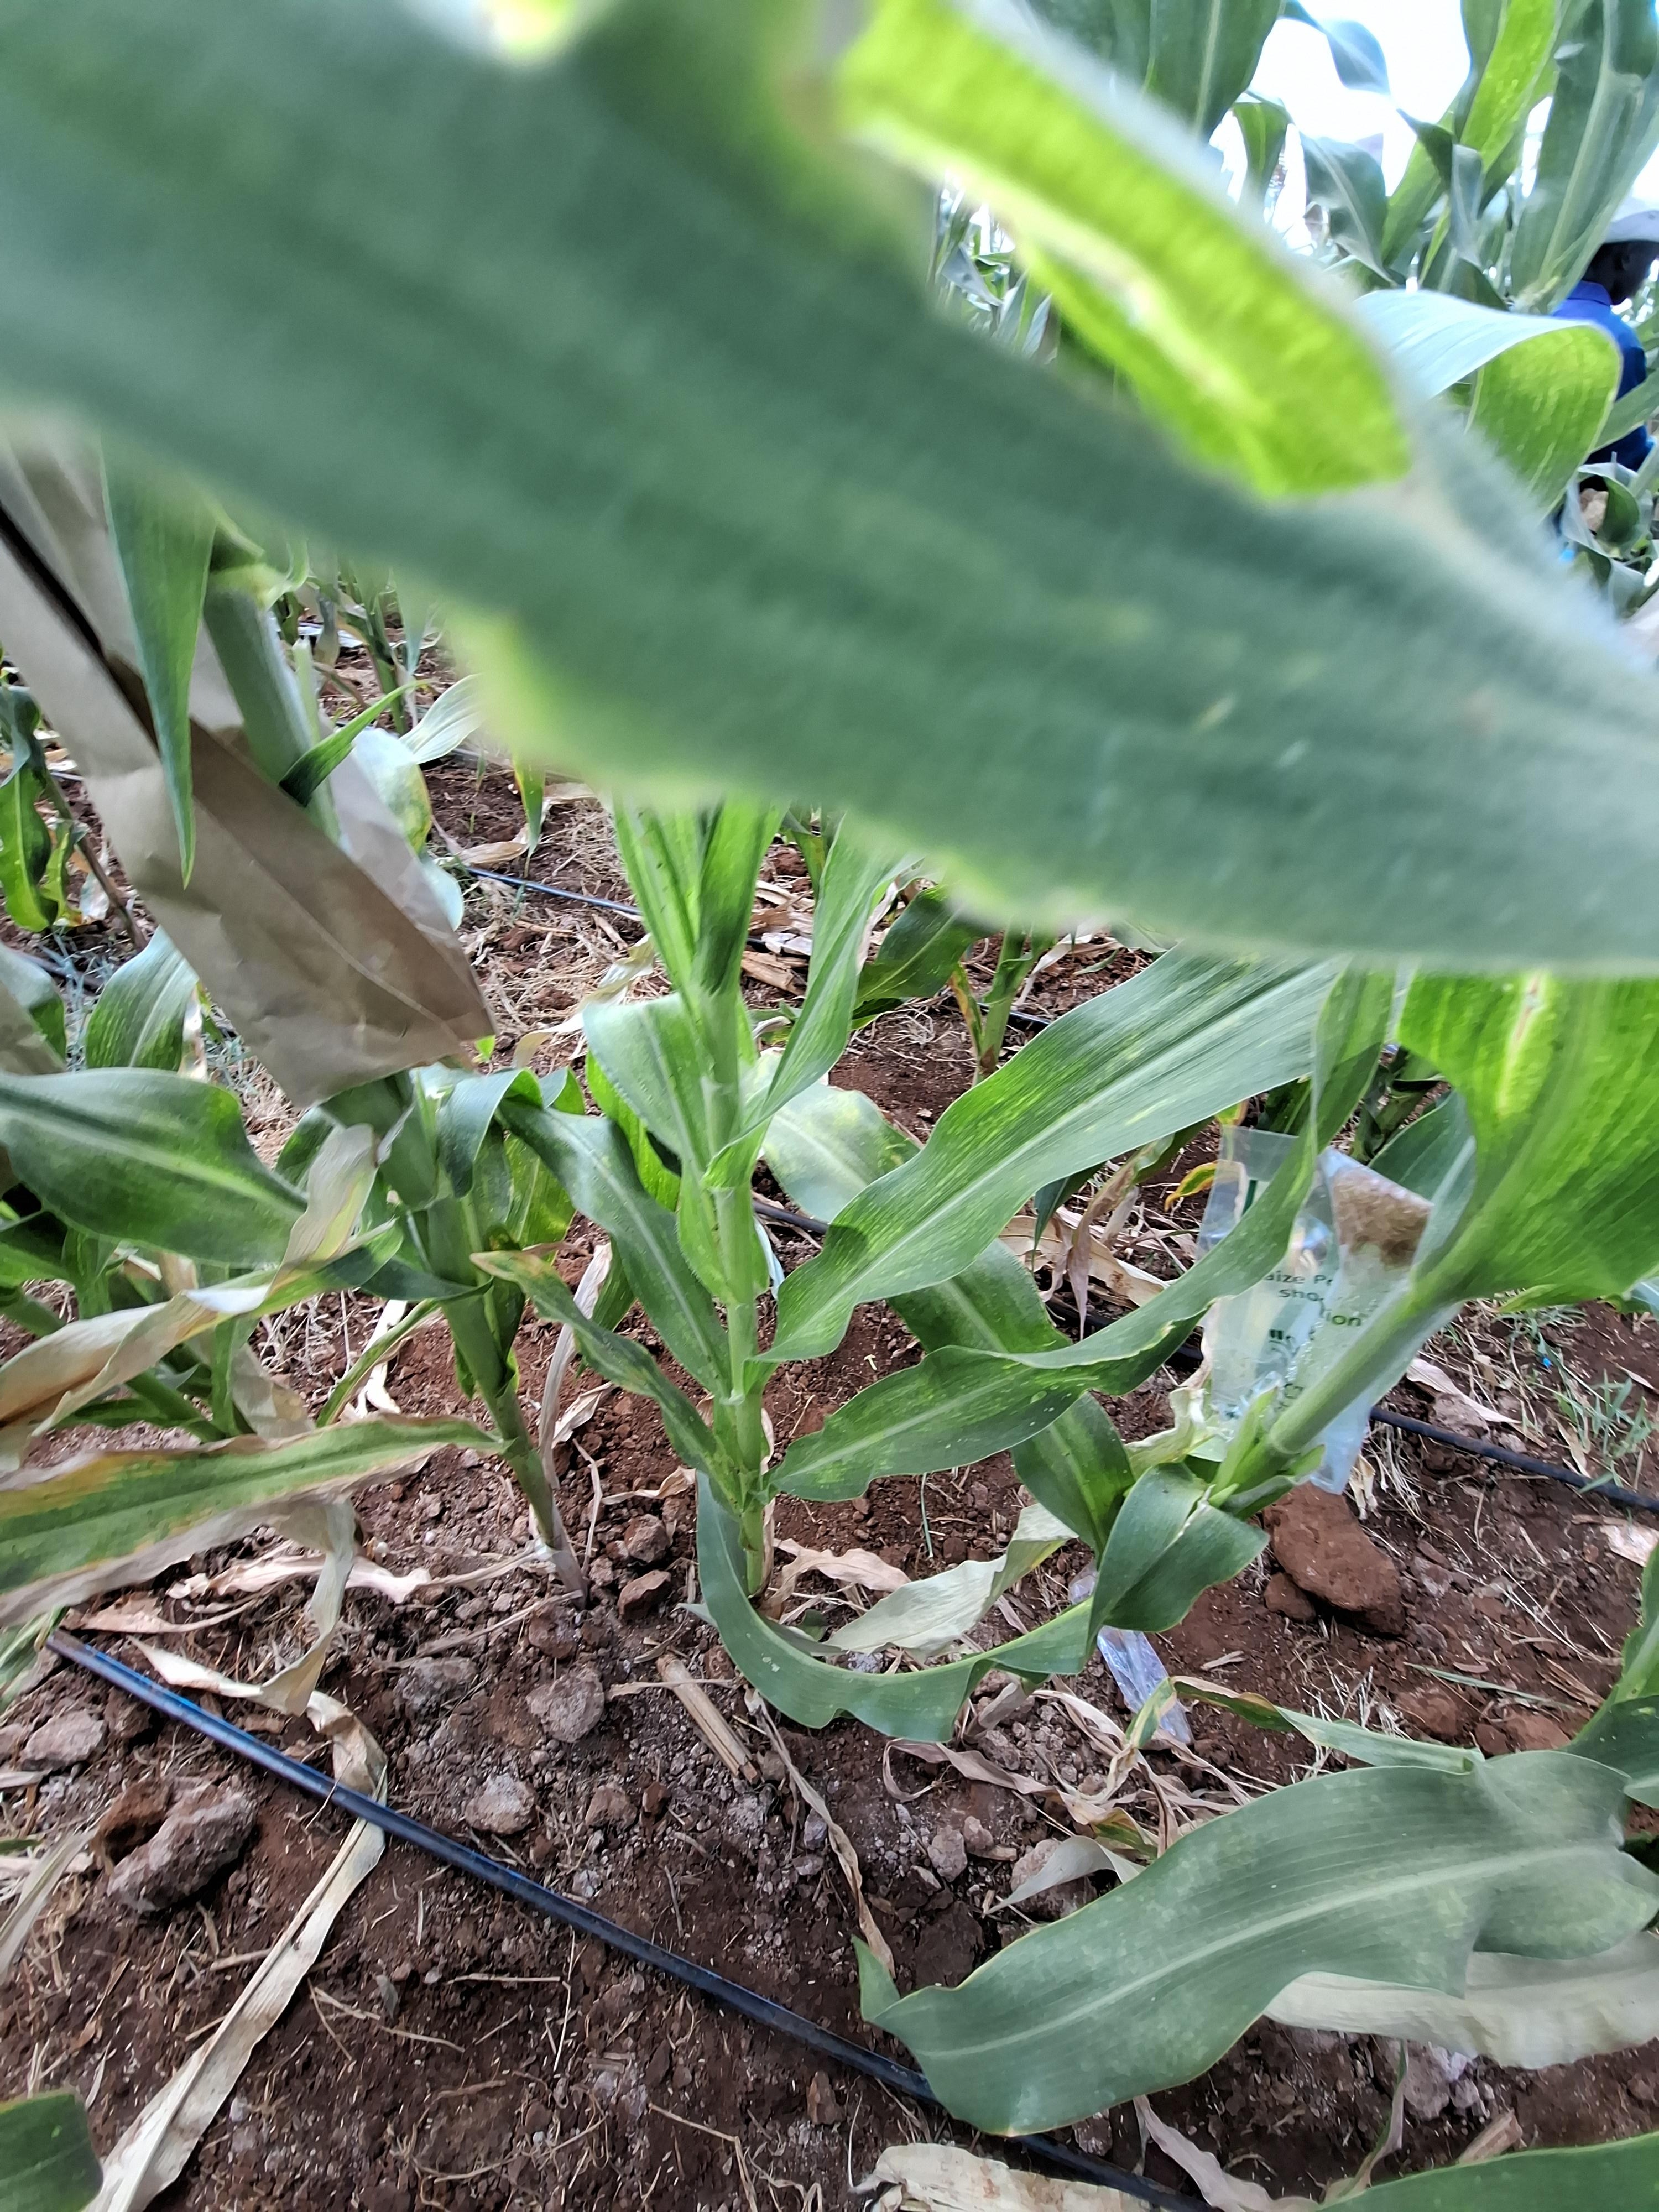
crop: maize
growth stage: flowering
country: Kenya
